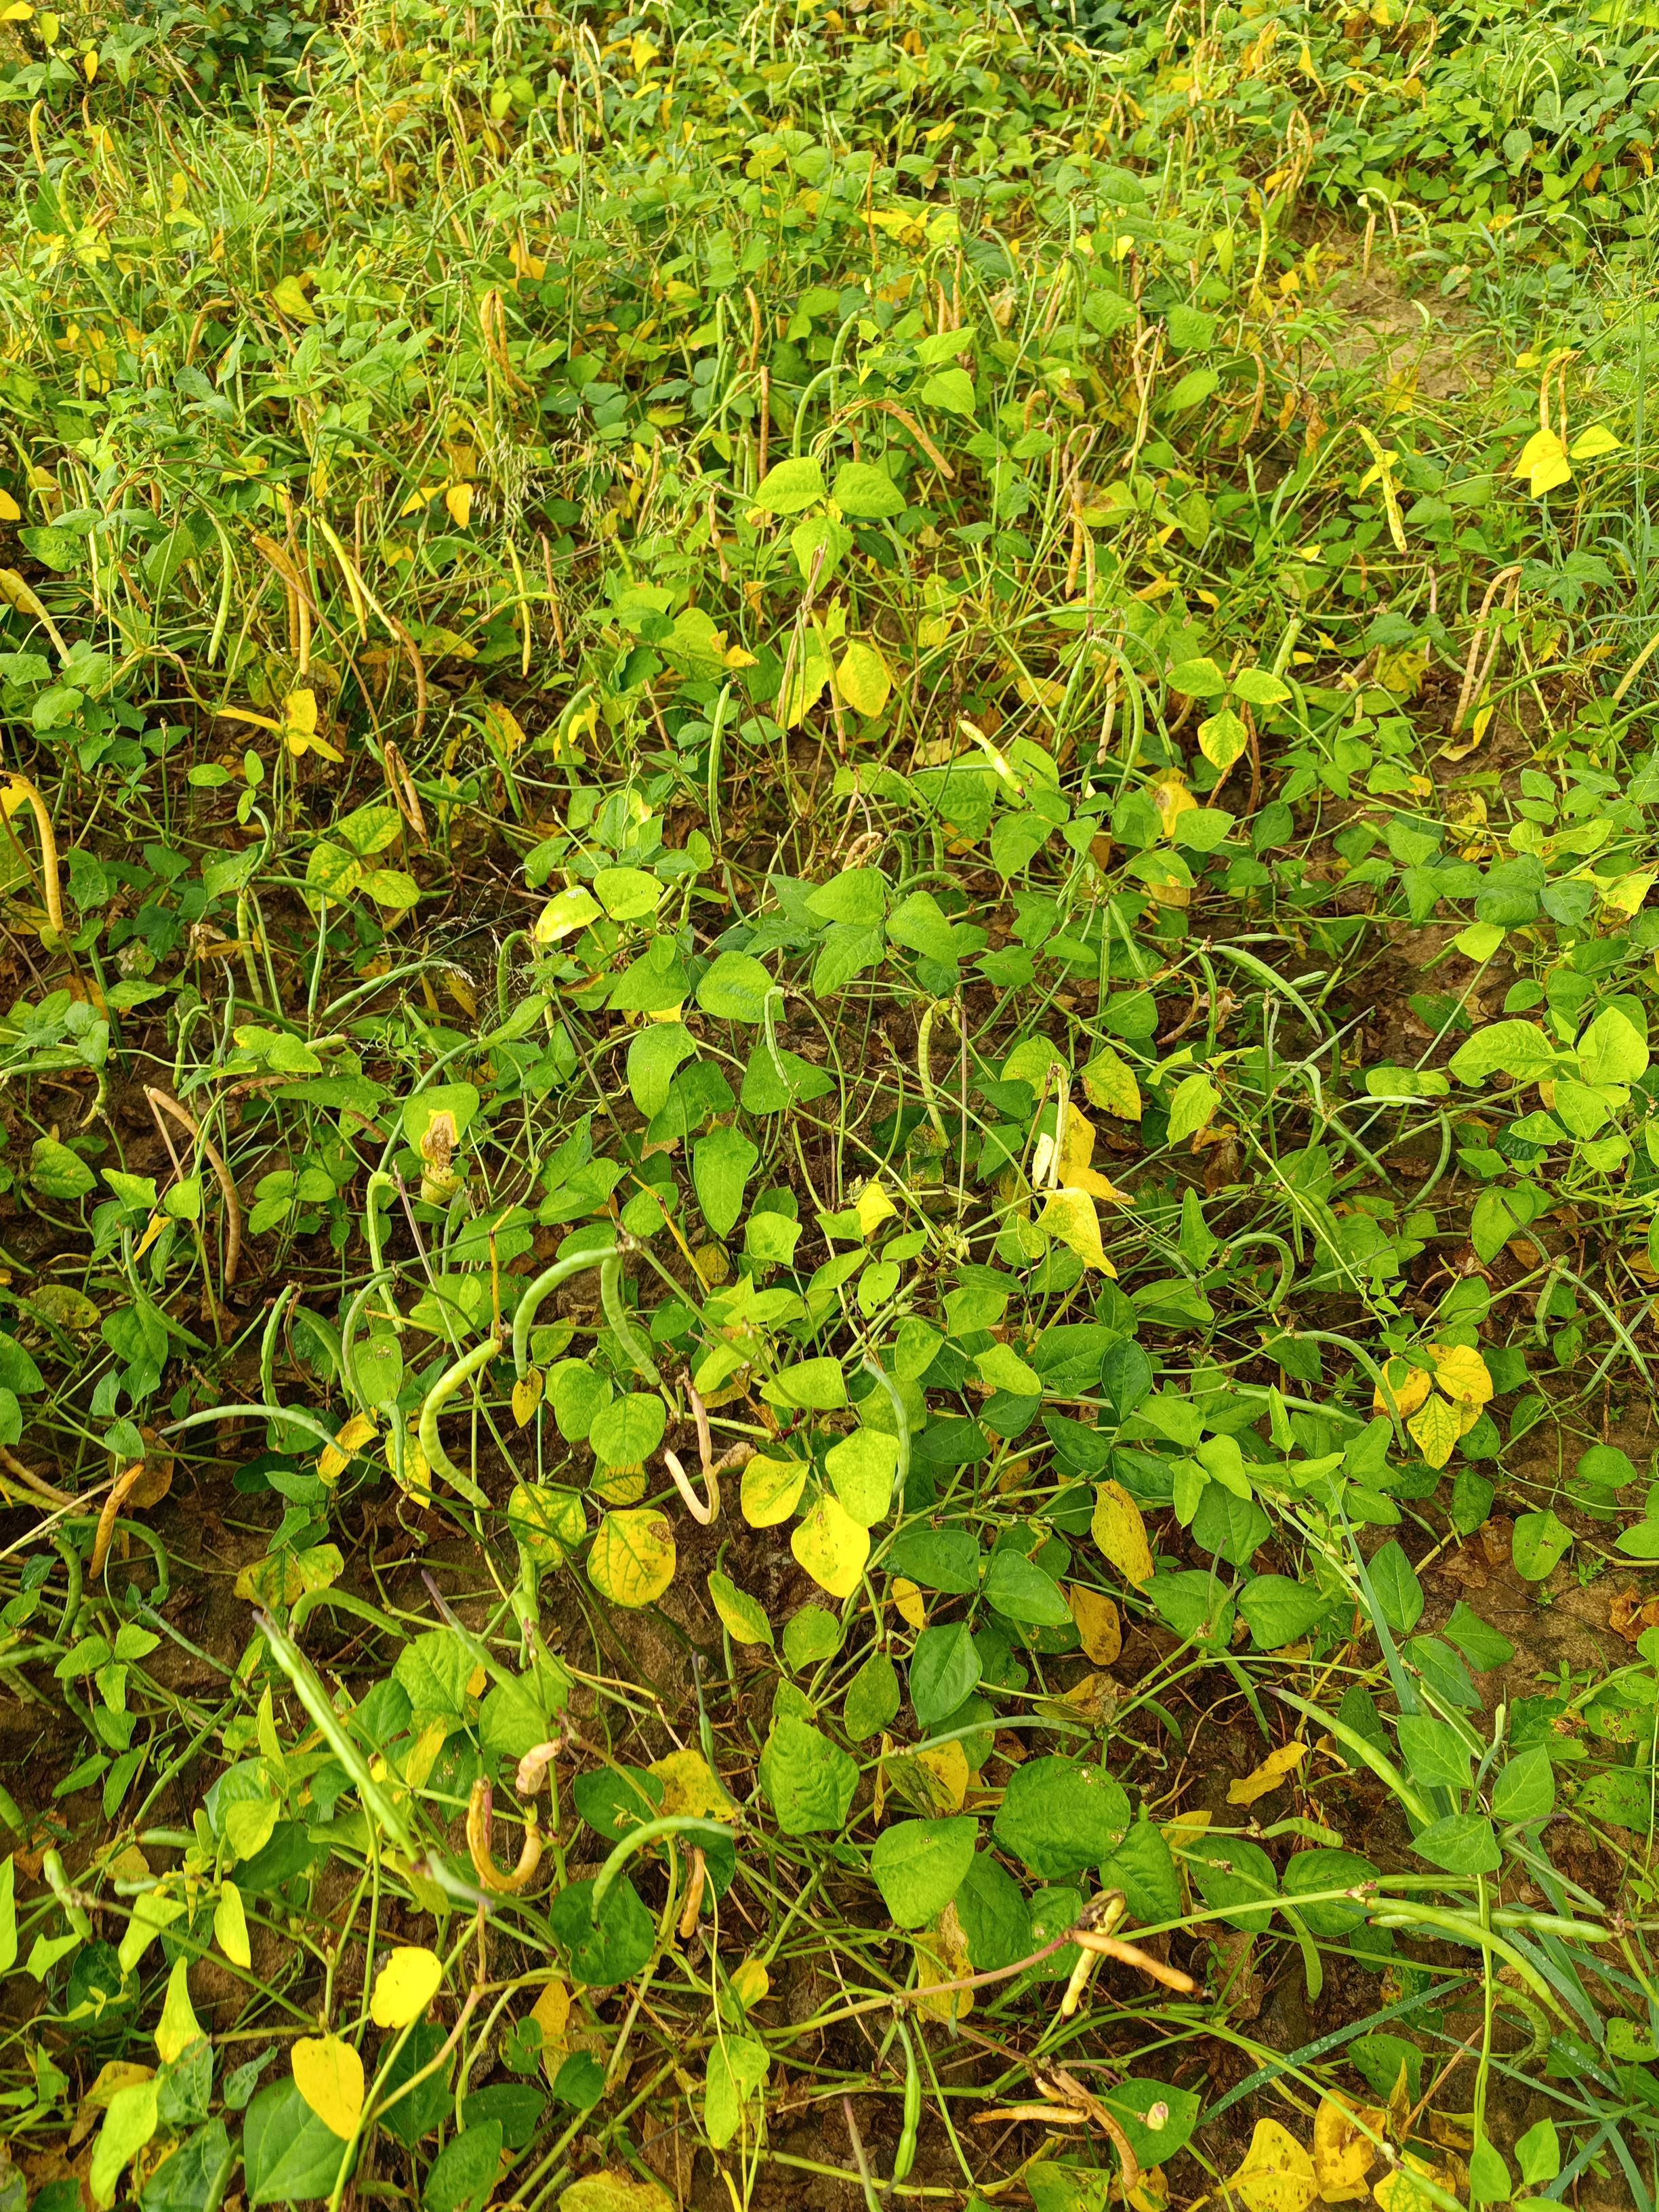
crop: cowpea
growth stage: maturity
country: Nigeria
